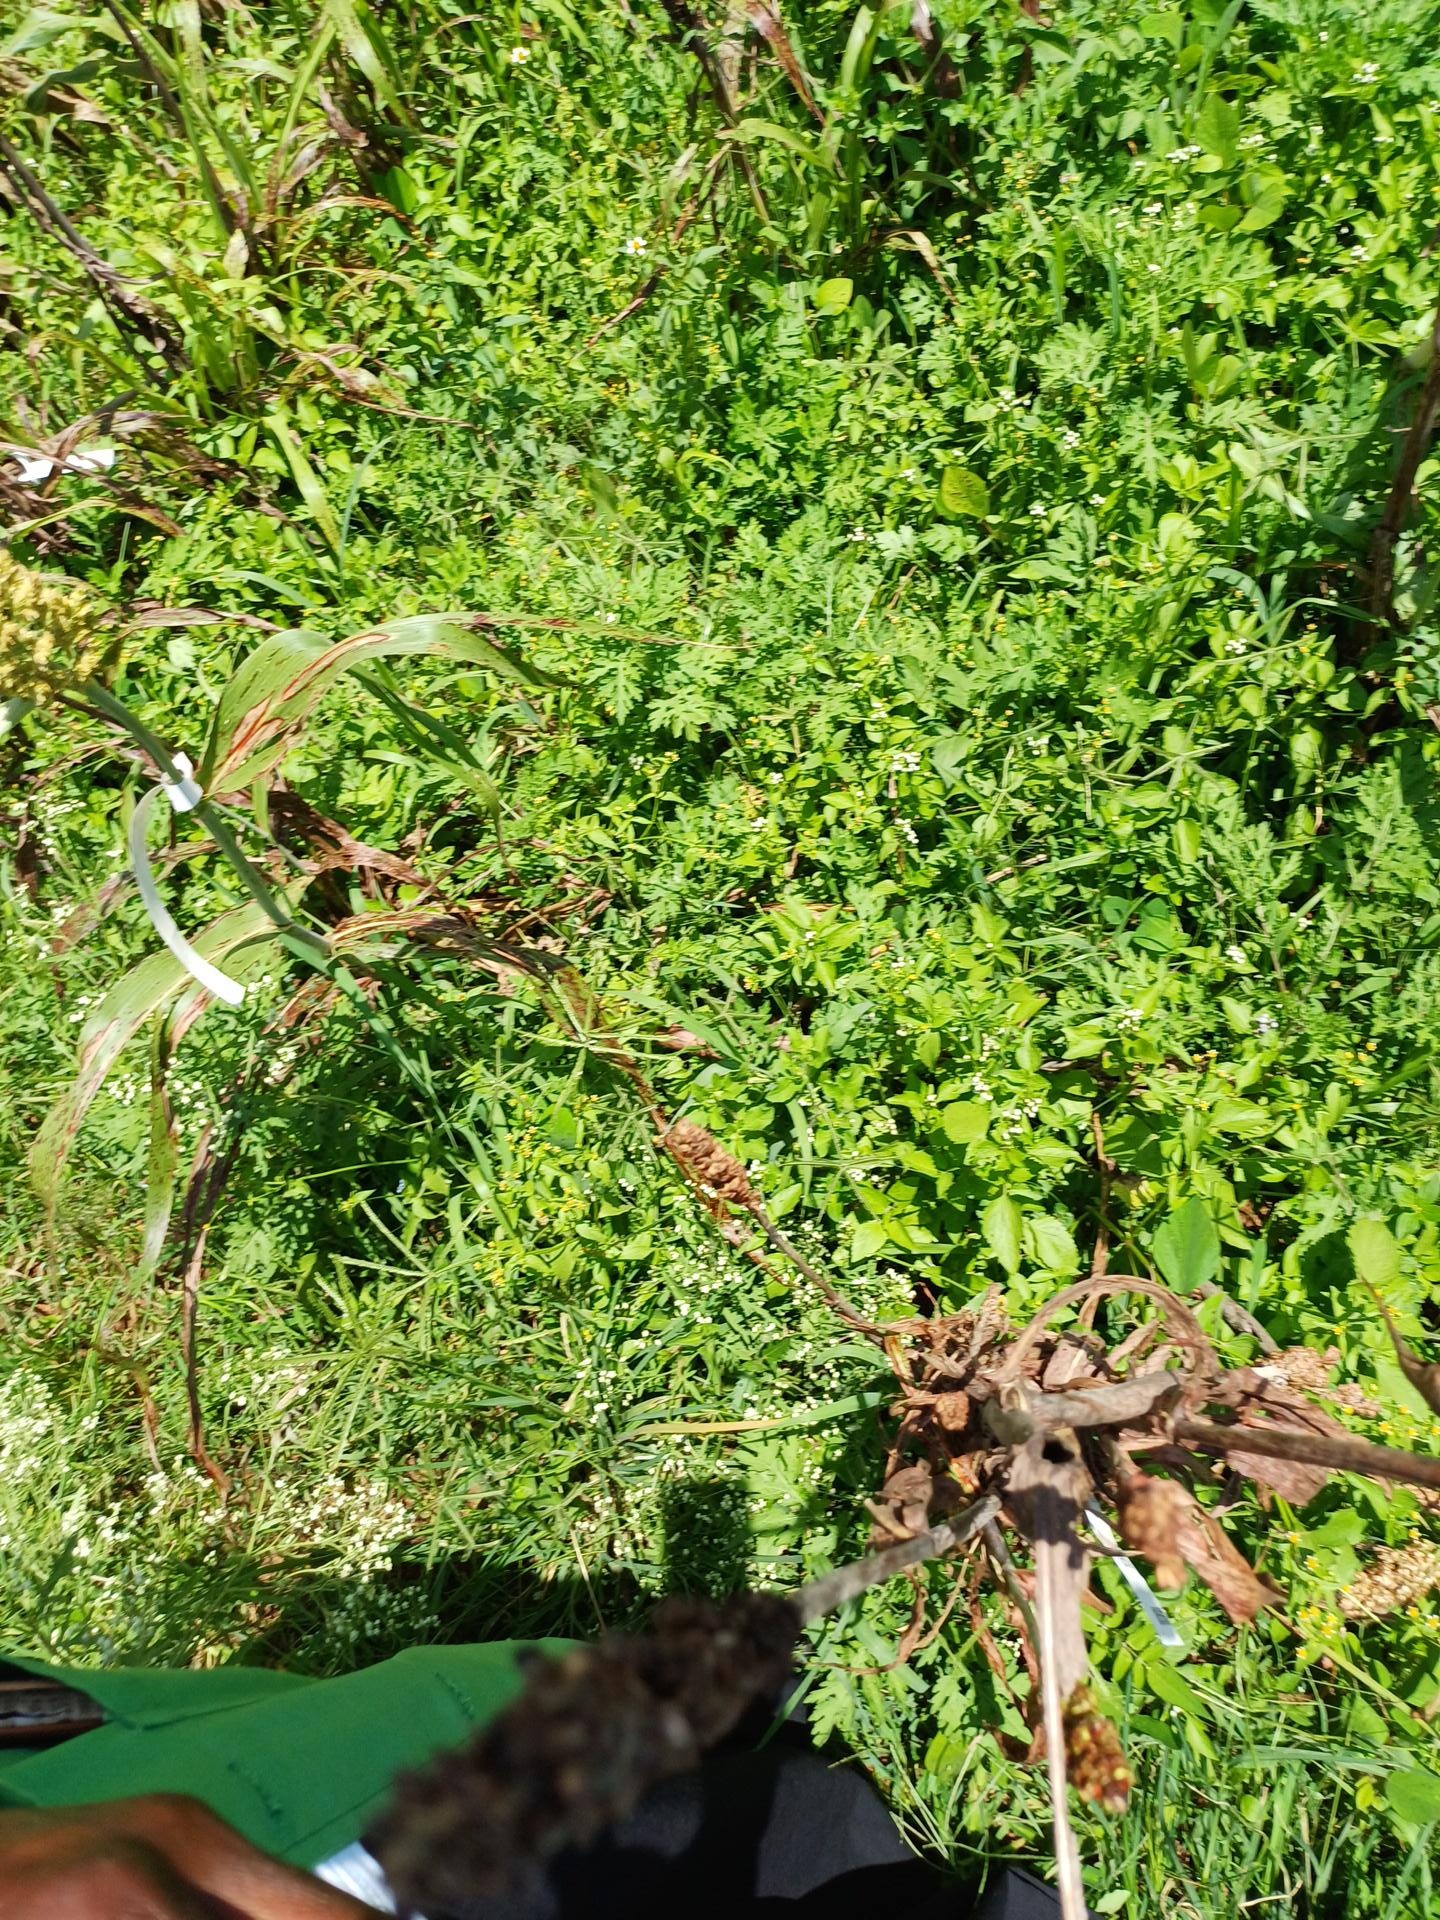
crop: sorghum
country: Kenya
